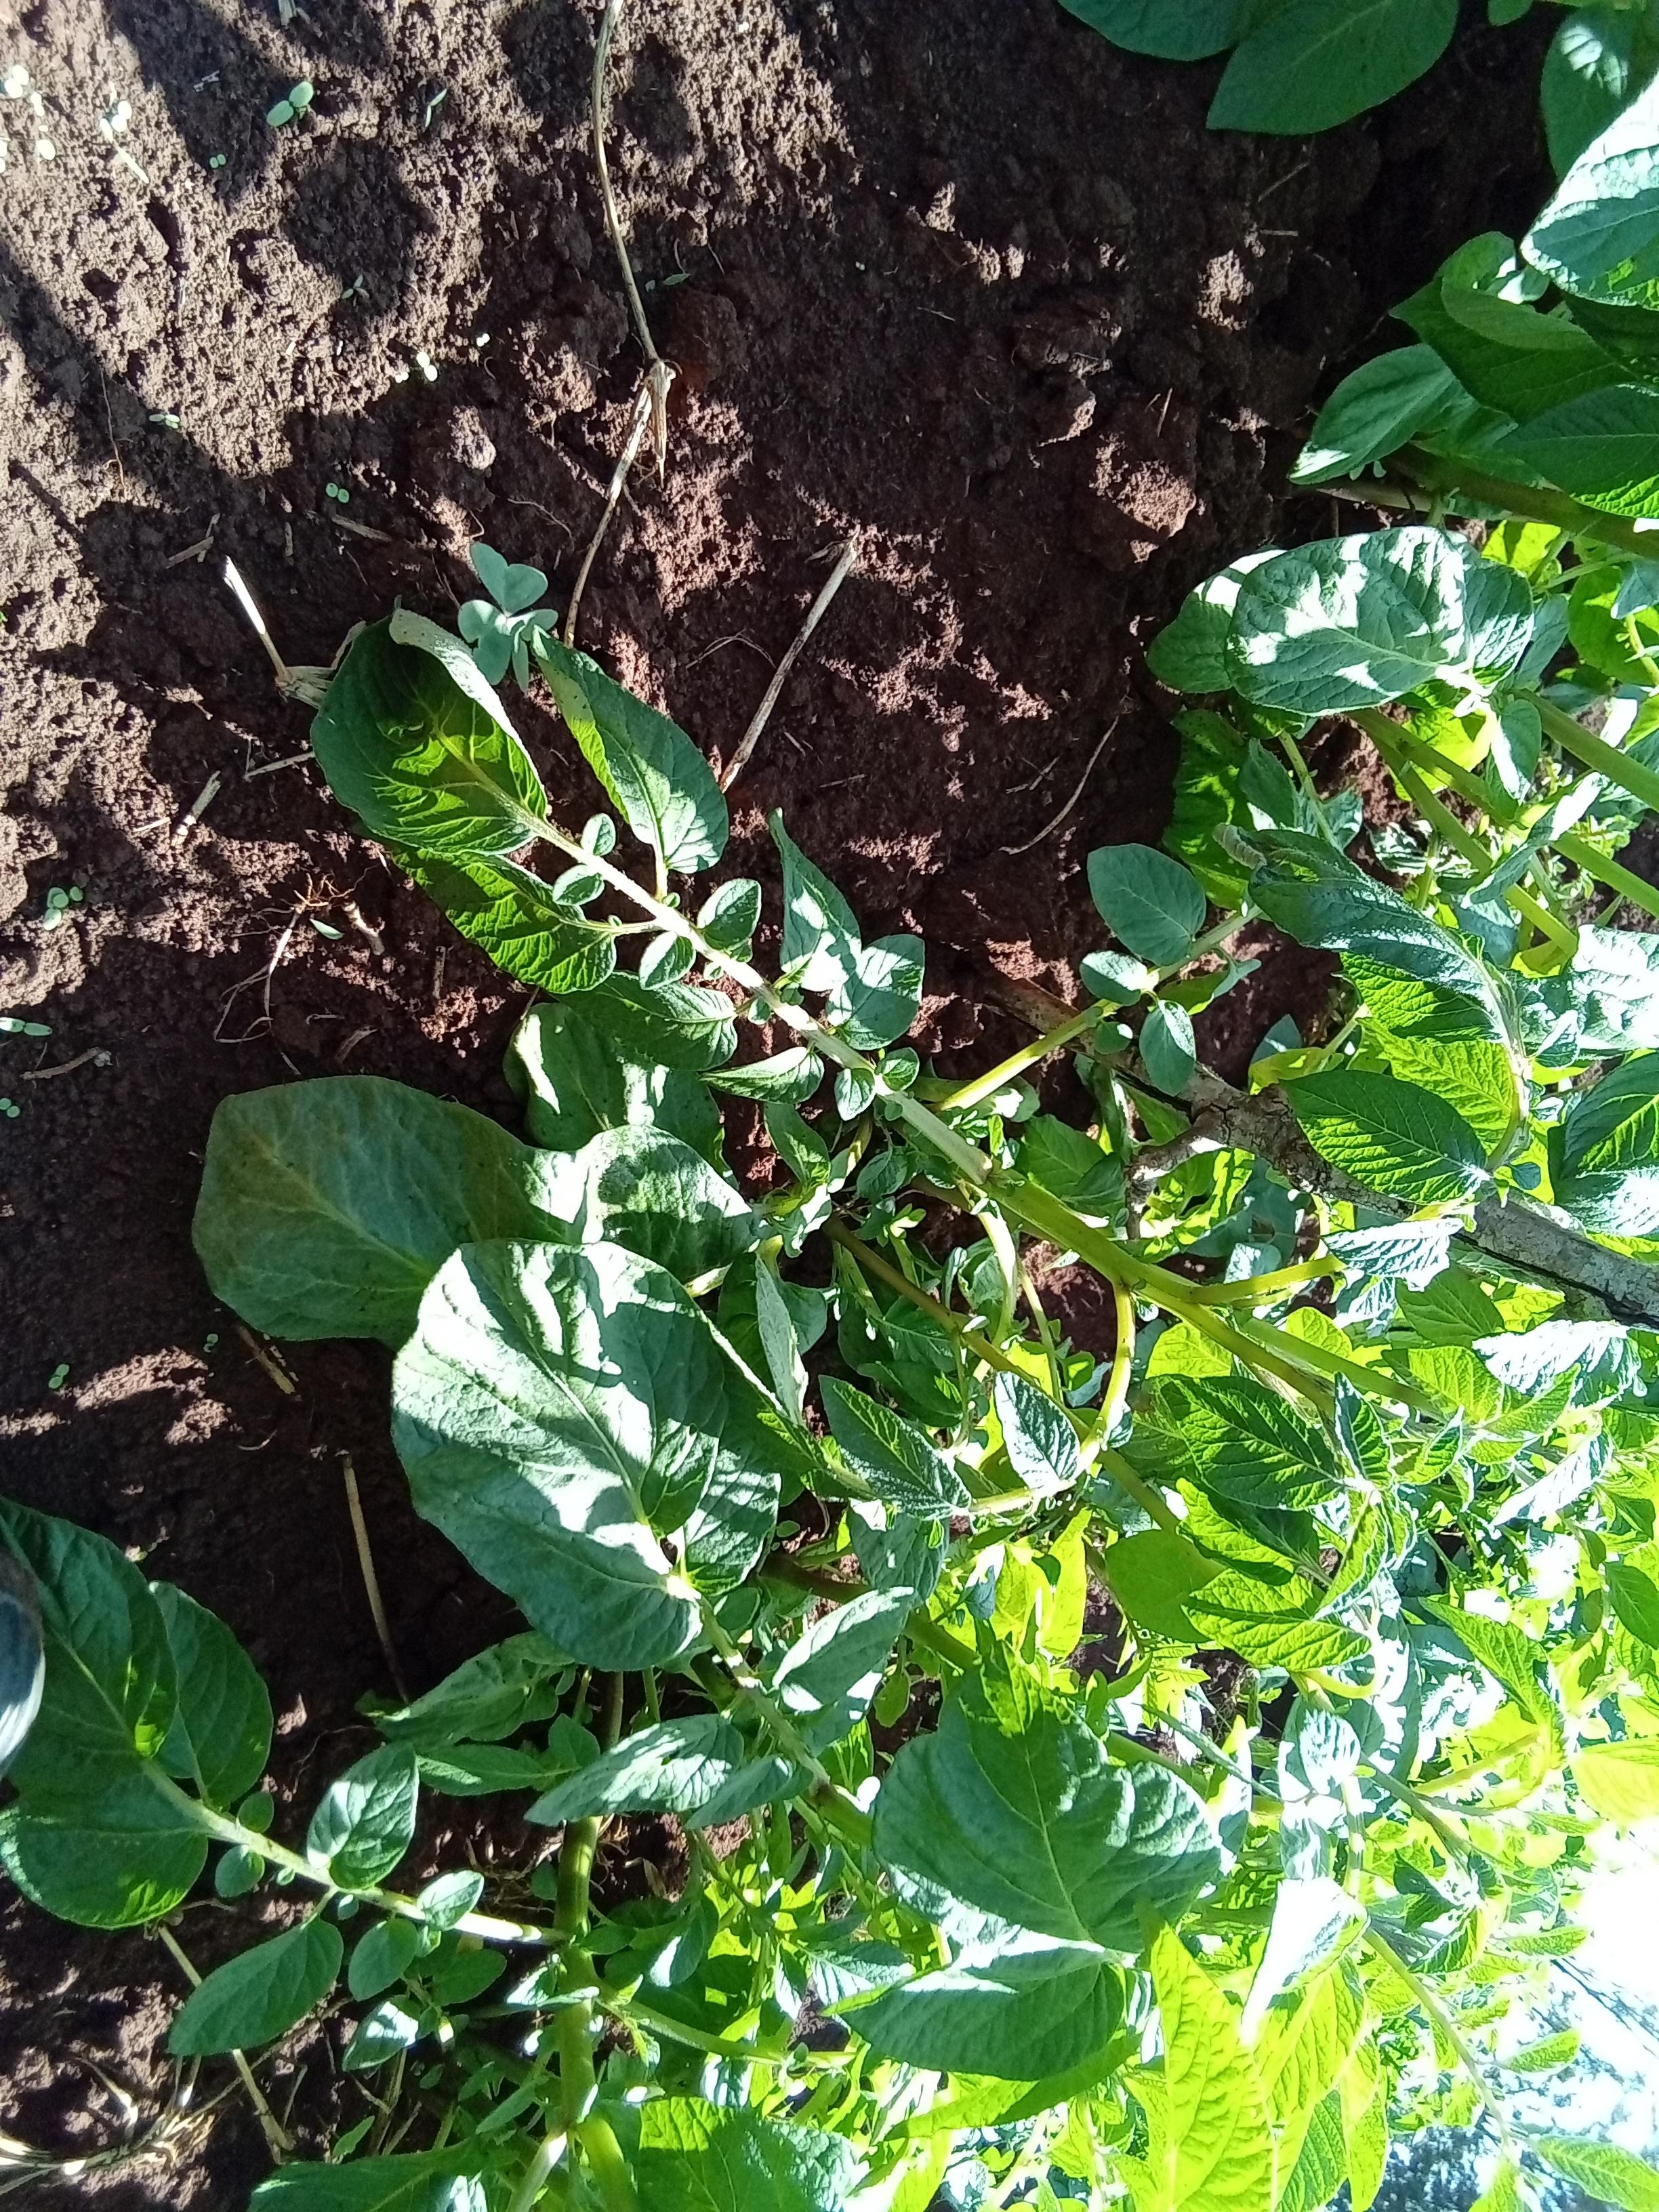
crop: potato
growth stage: vegetative
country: Kenya
